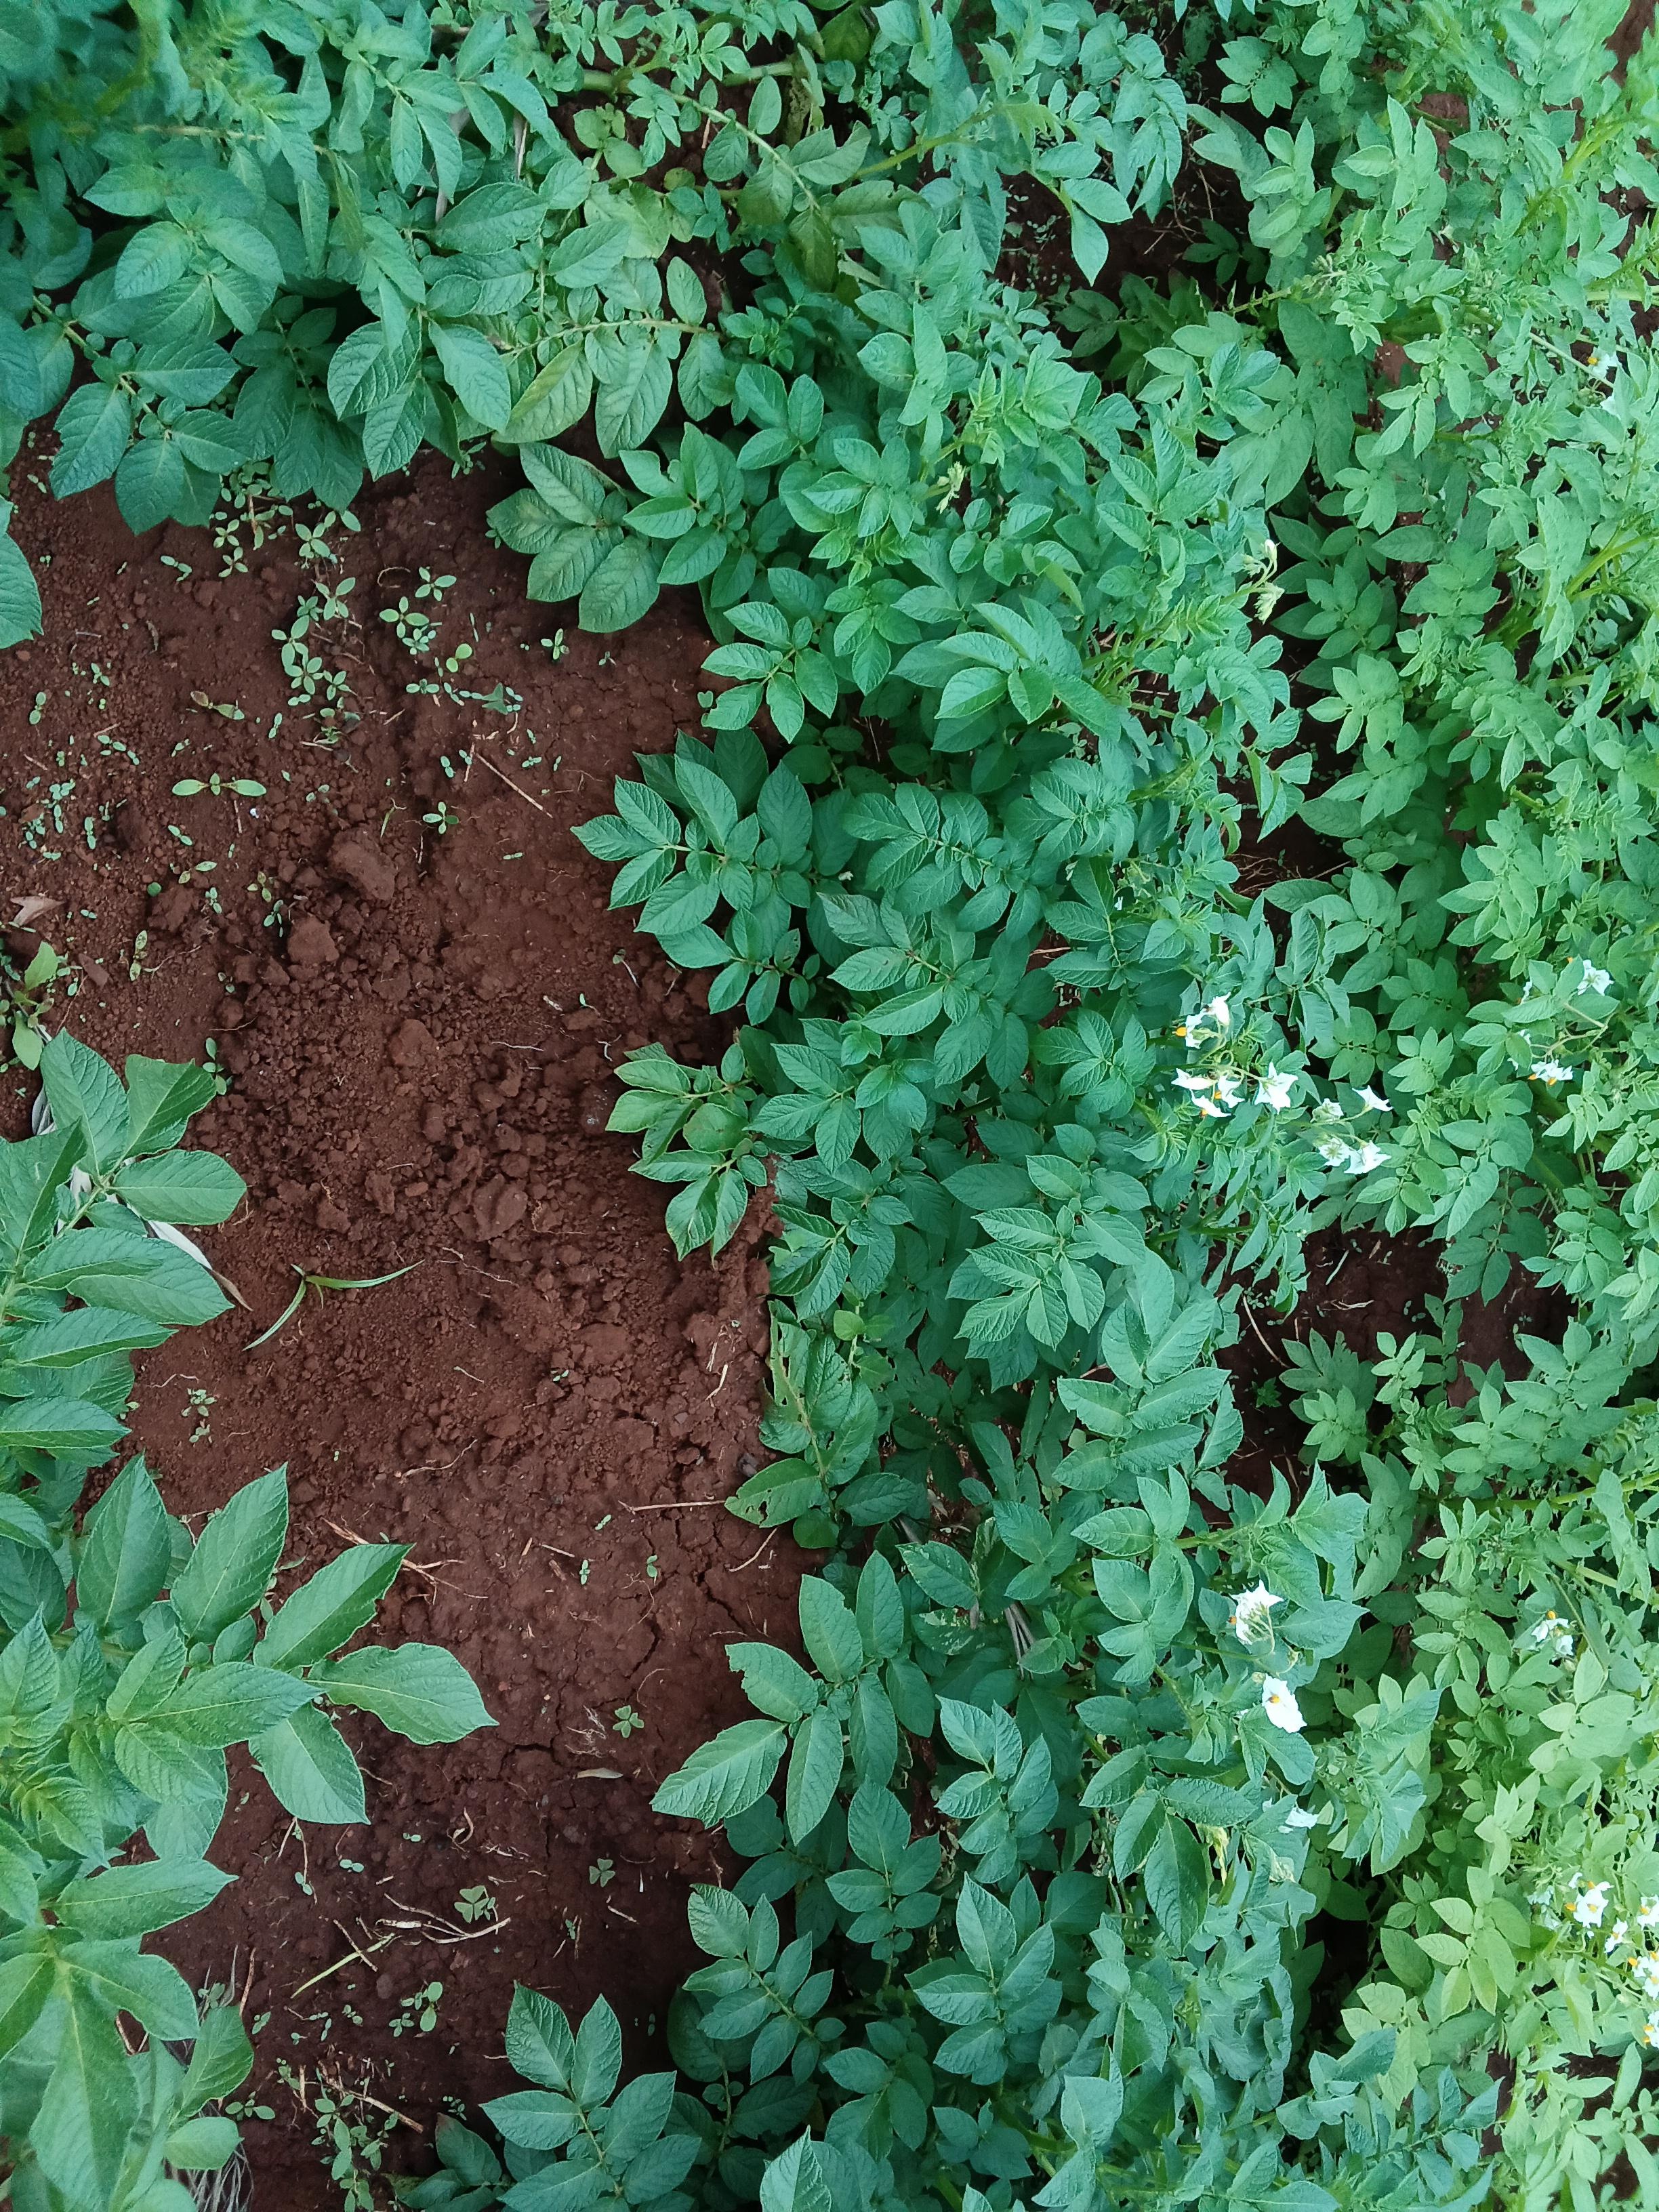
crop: potato
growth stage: flowering
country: Kenya
